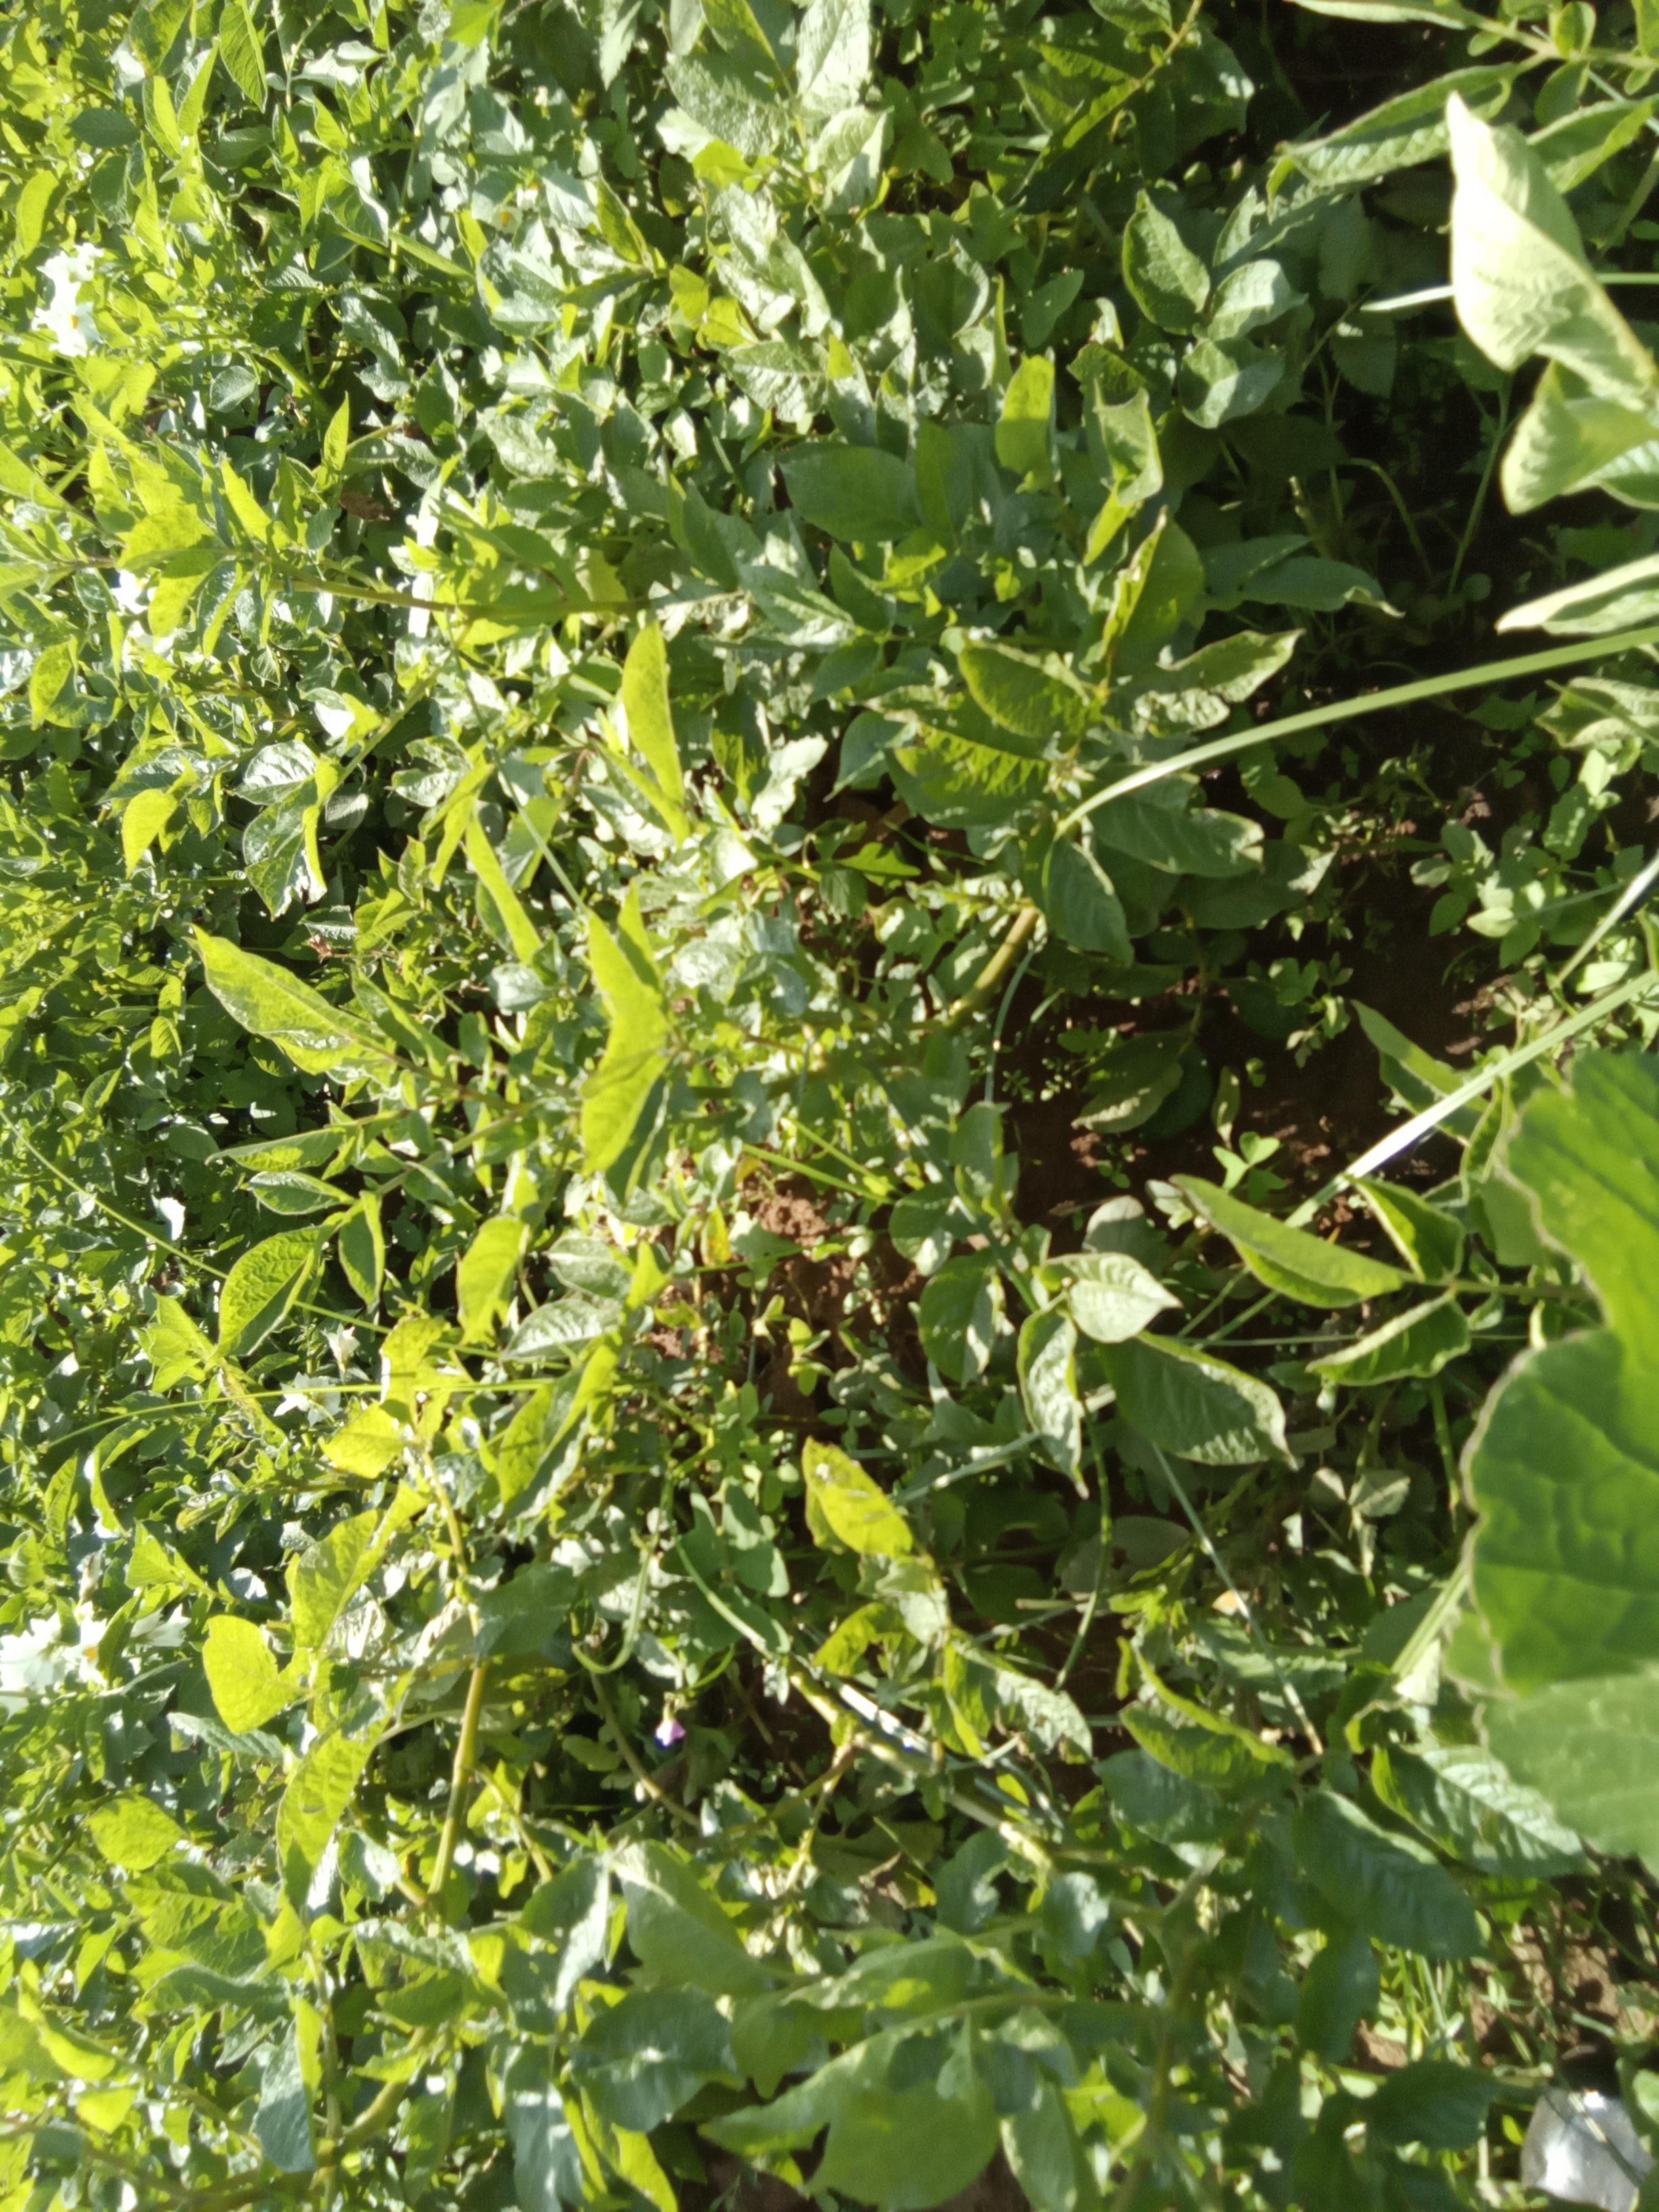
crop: potato
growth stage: vegetative
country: Kenya
